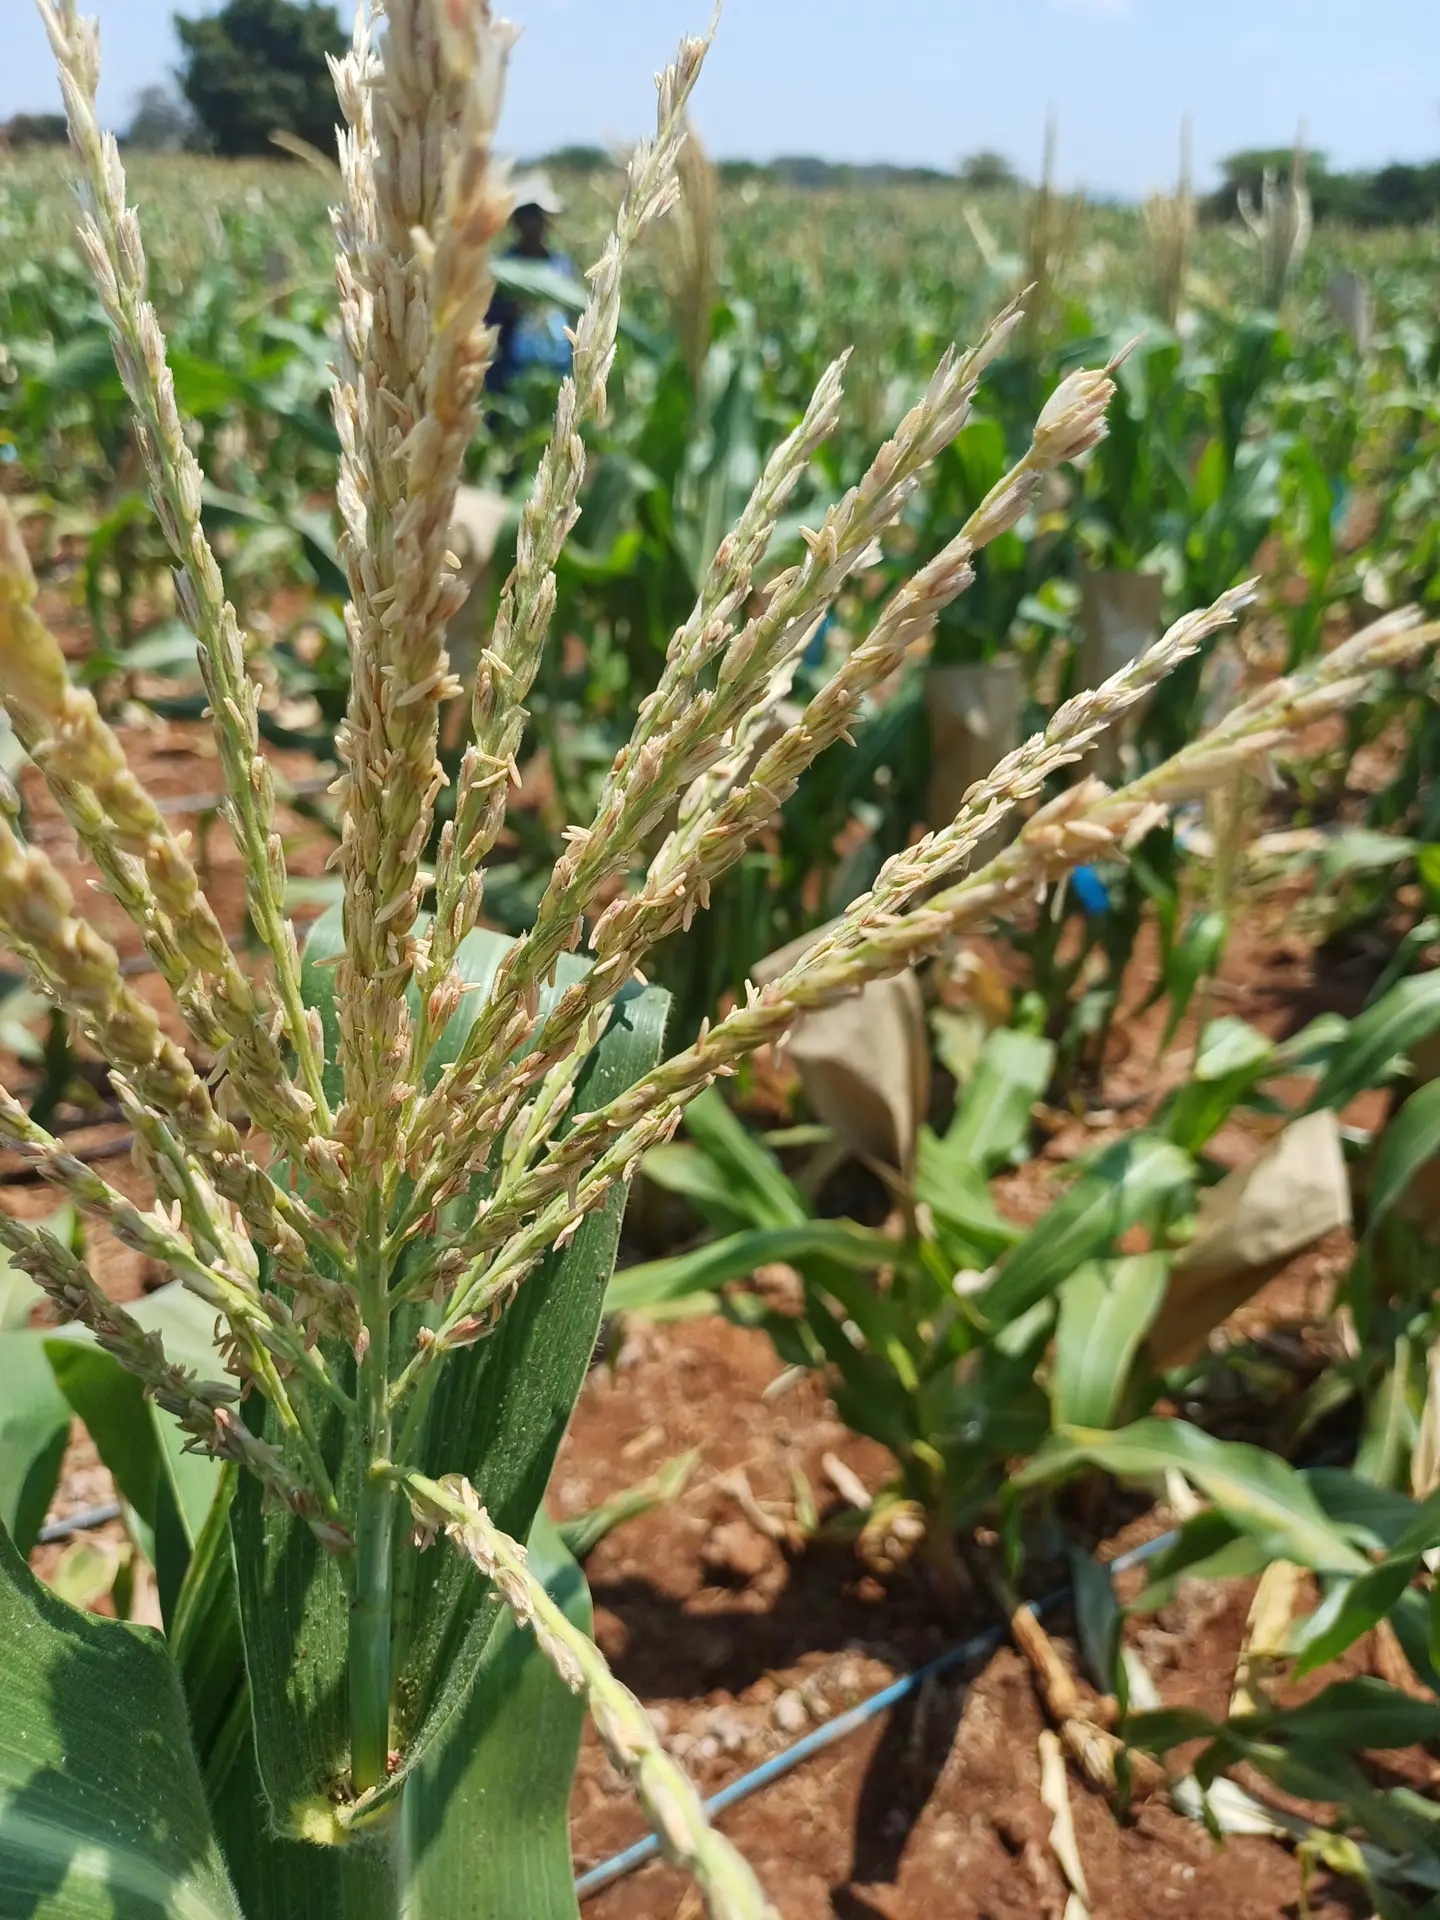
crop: maize
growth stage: flowering
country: Kenya
